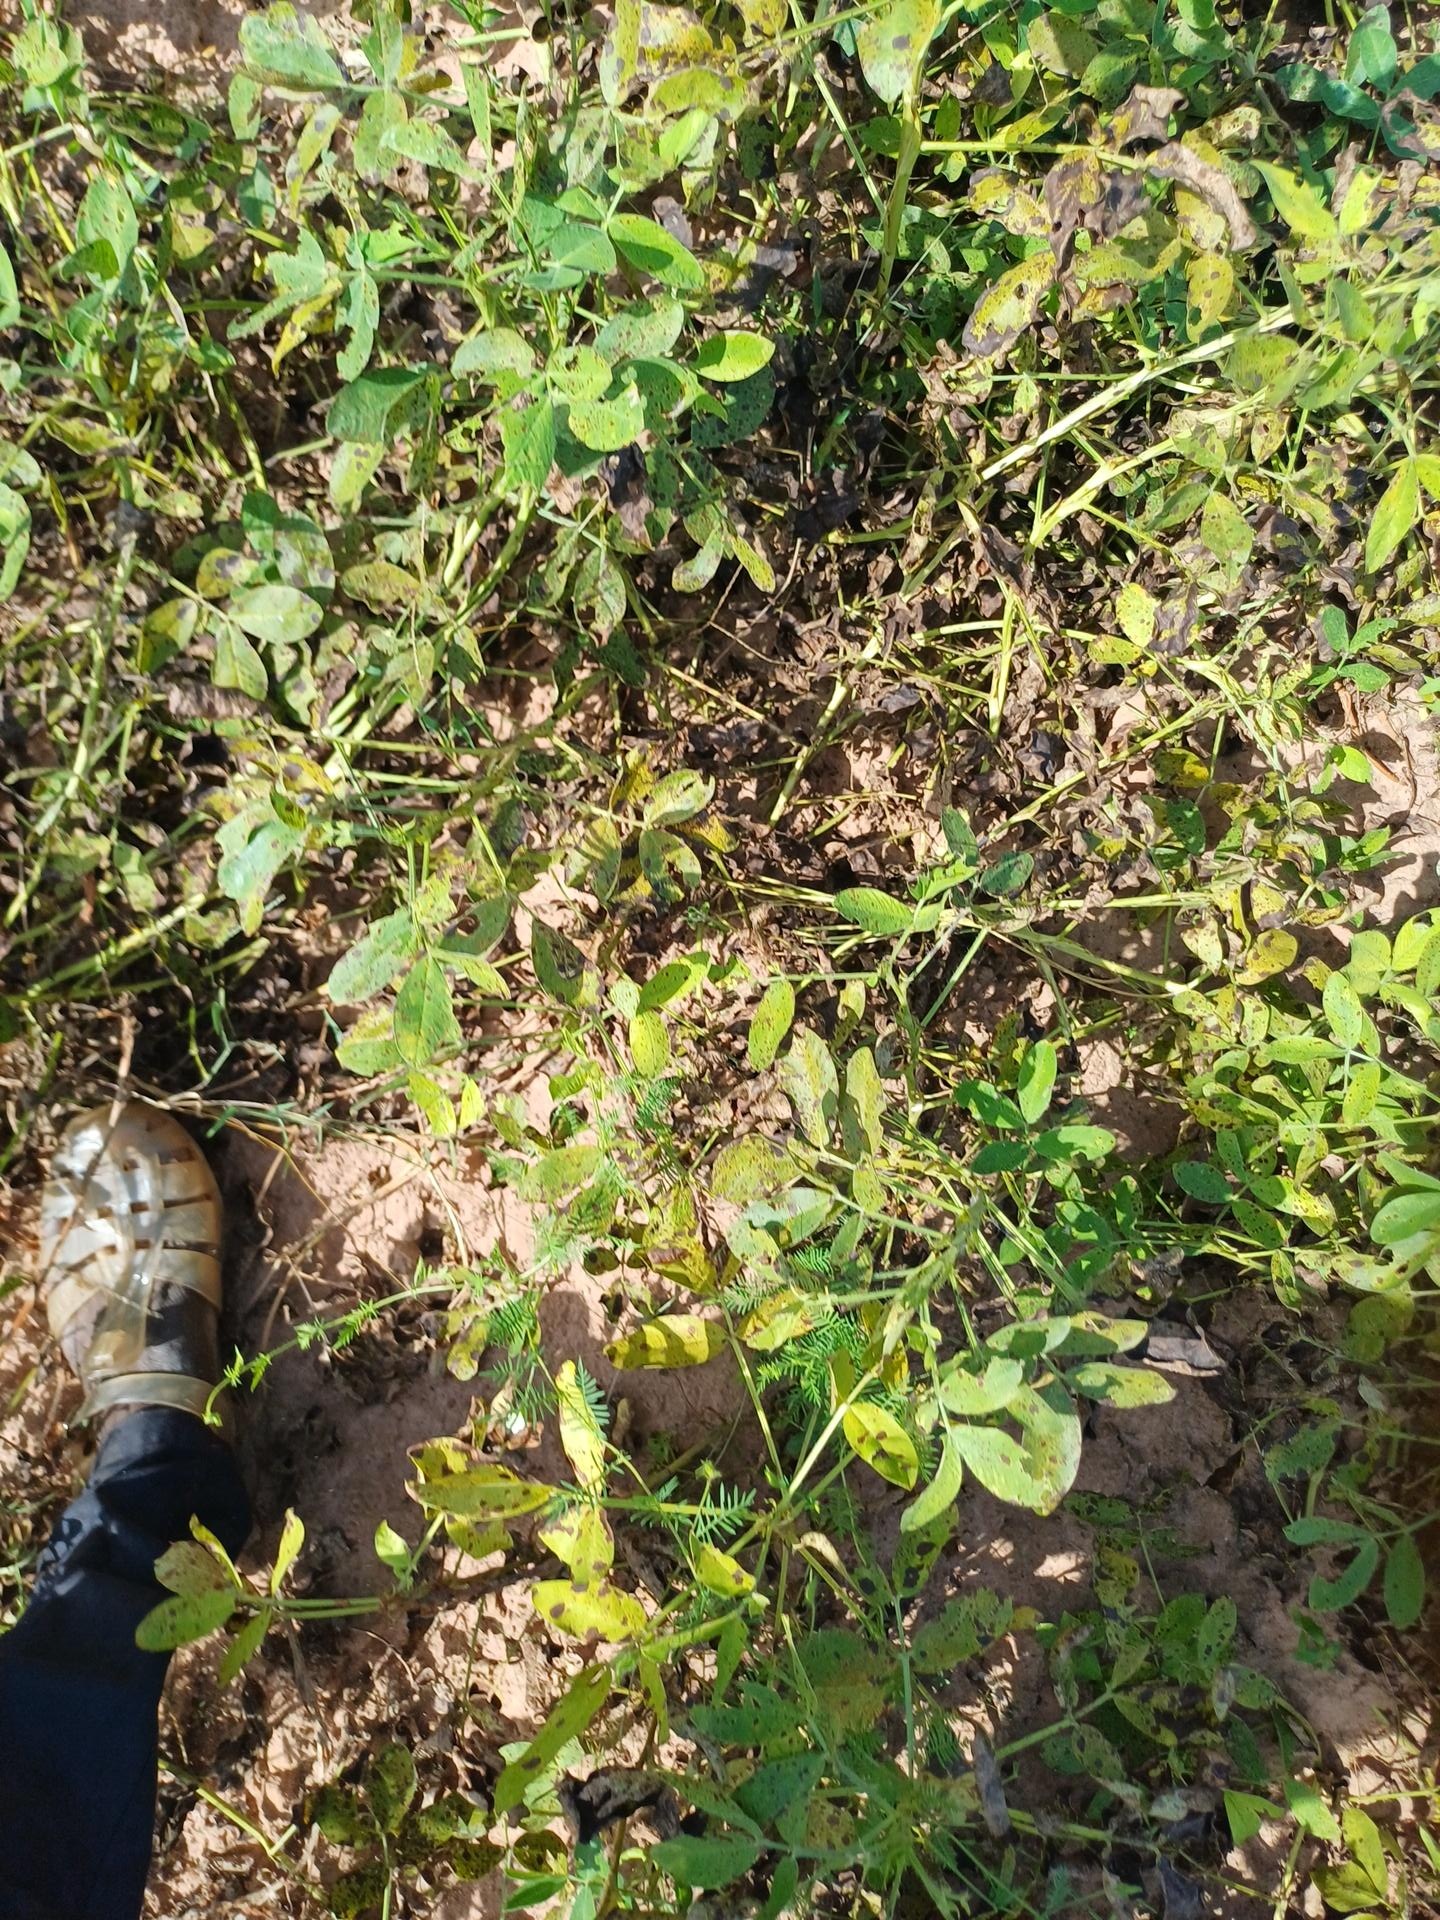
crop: groundnut
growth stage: flowering
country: Senegal
